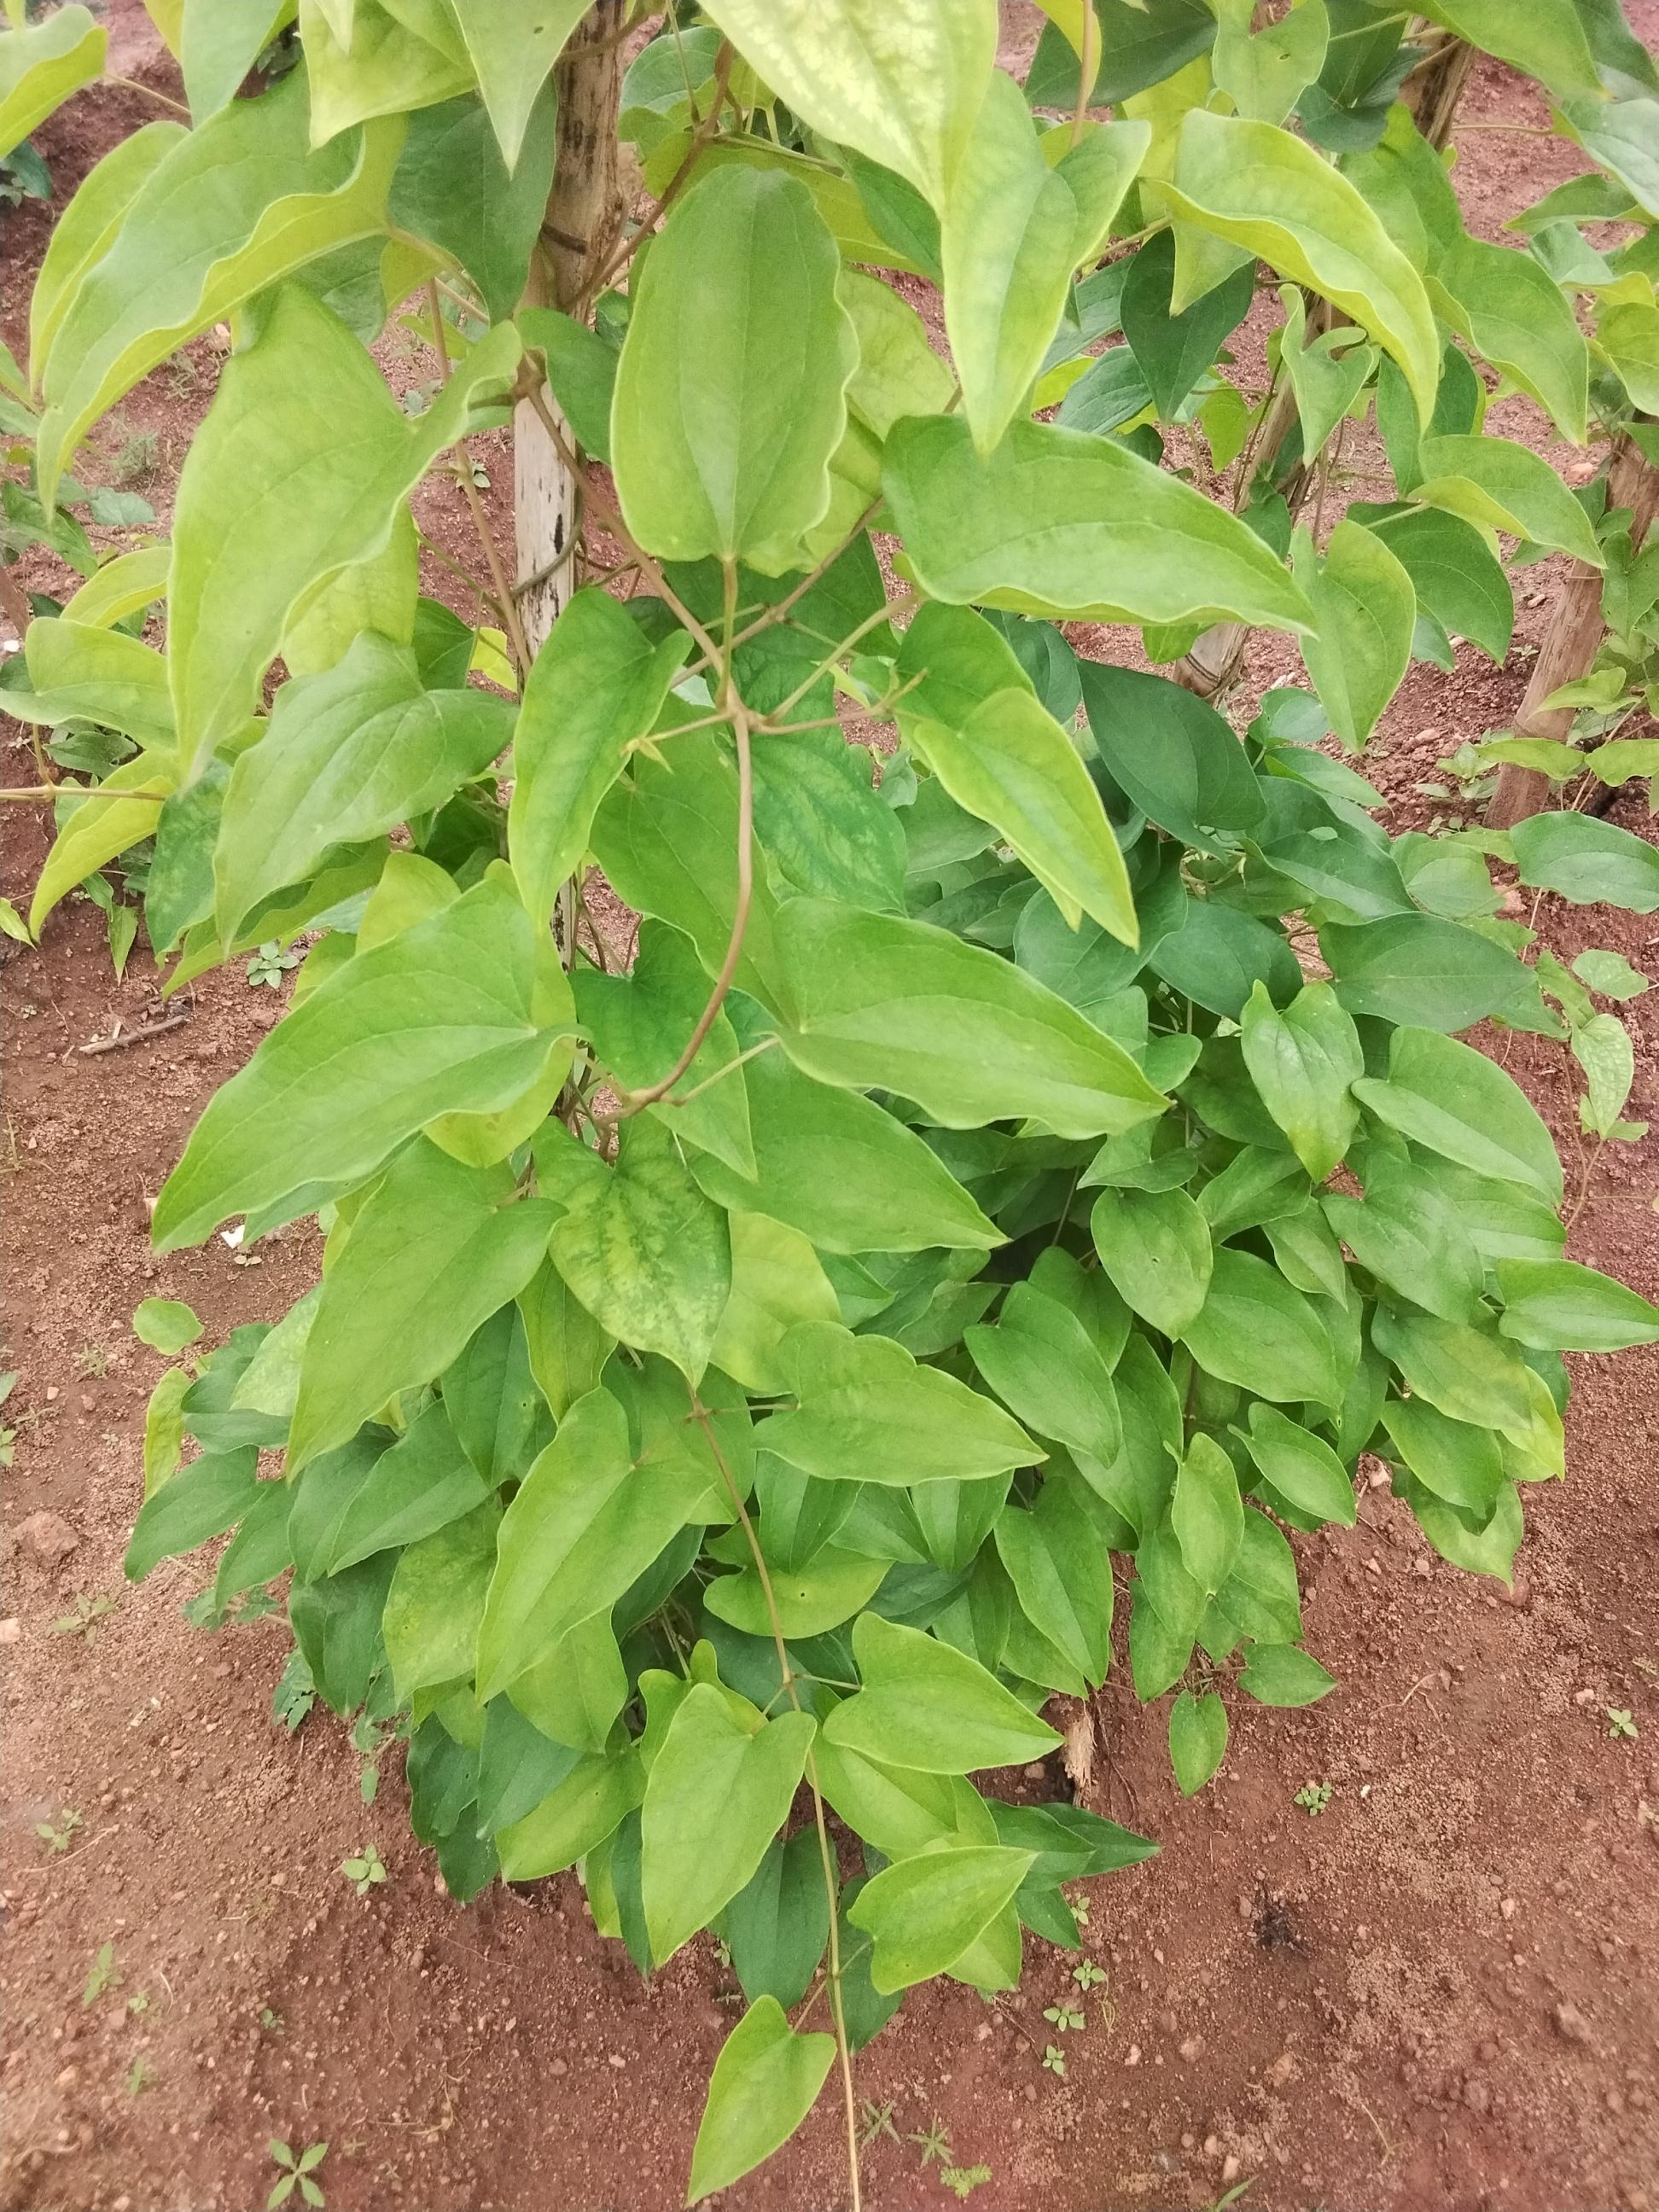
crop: yam
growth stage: vegetative
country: Nigeria
